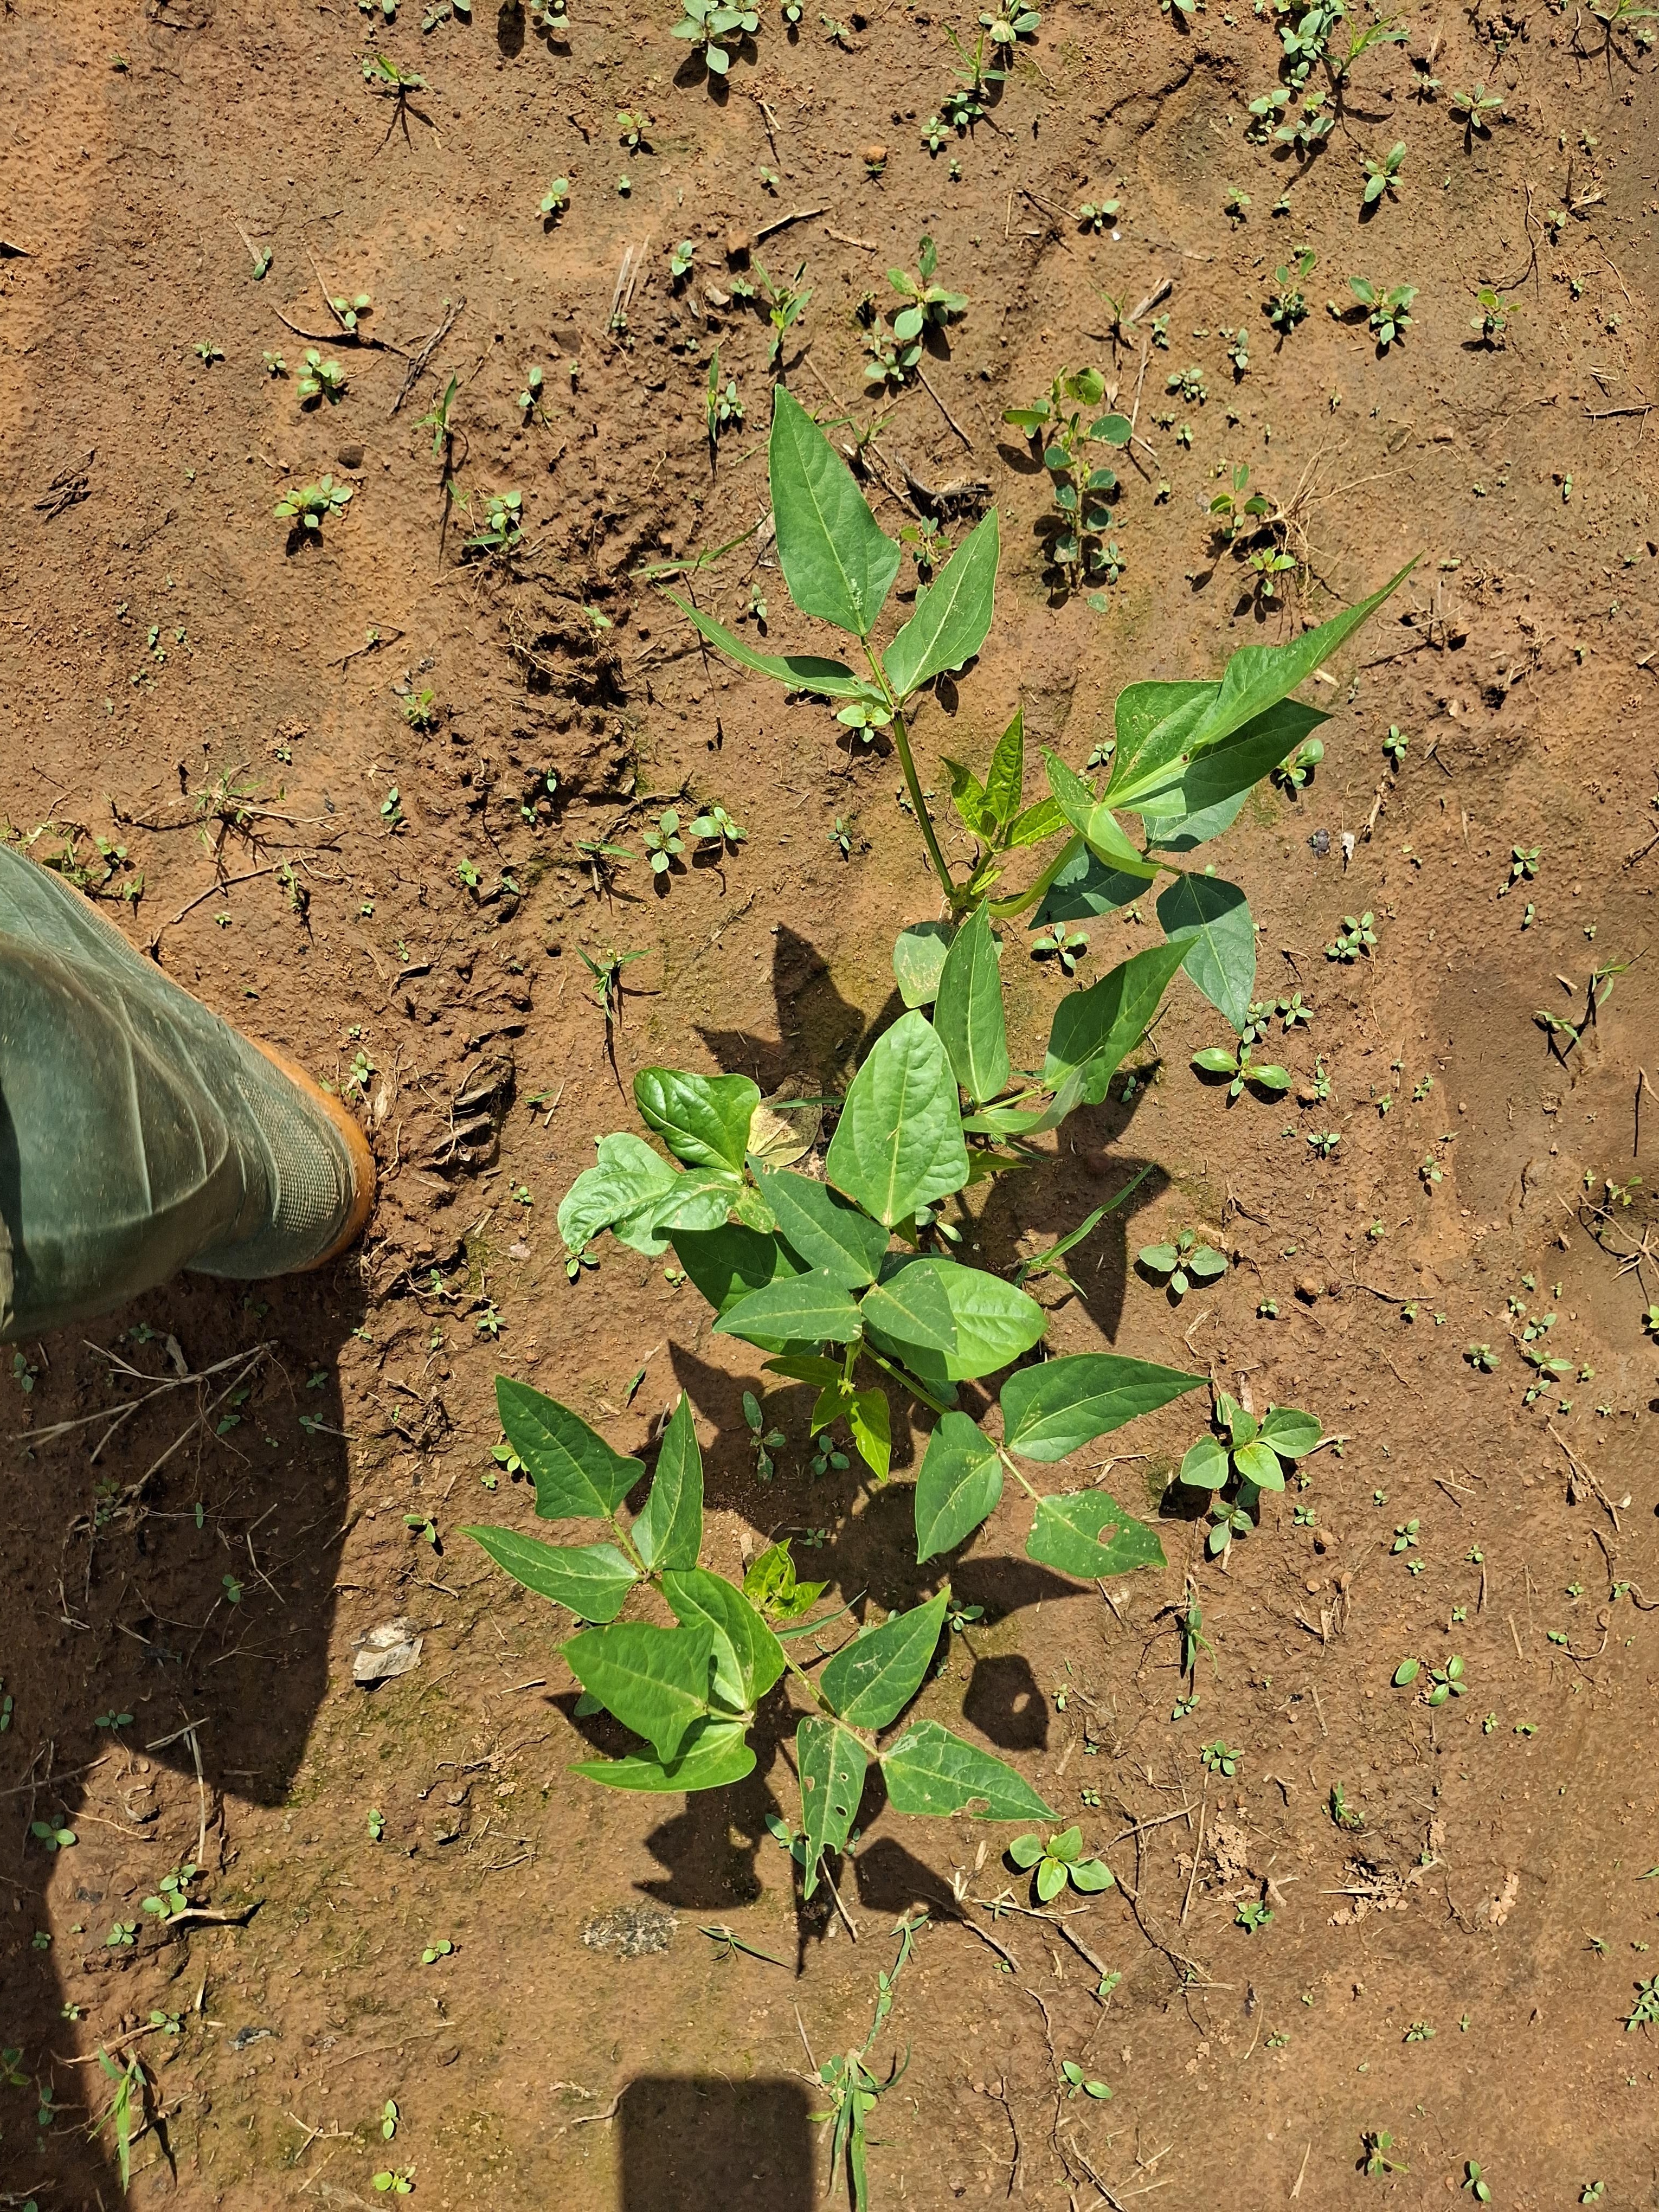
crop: cowpea
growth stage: sprouting emergence
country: Nigeria
